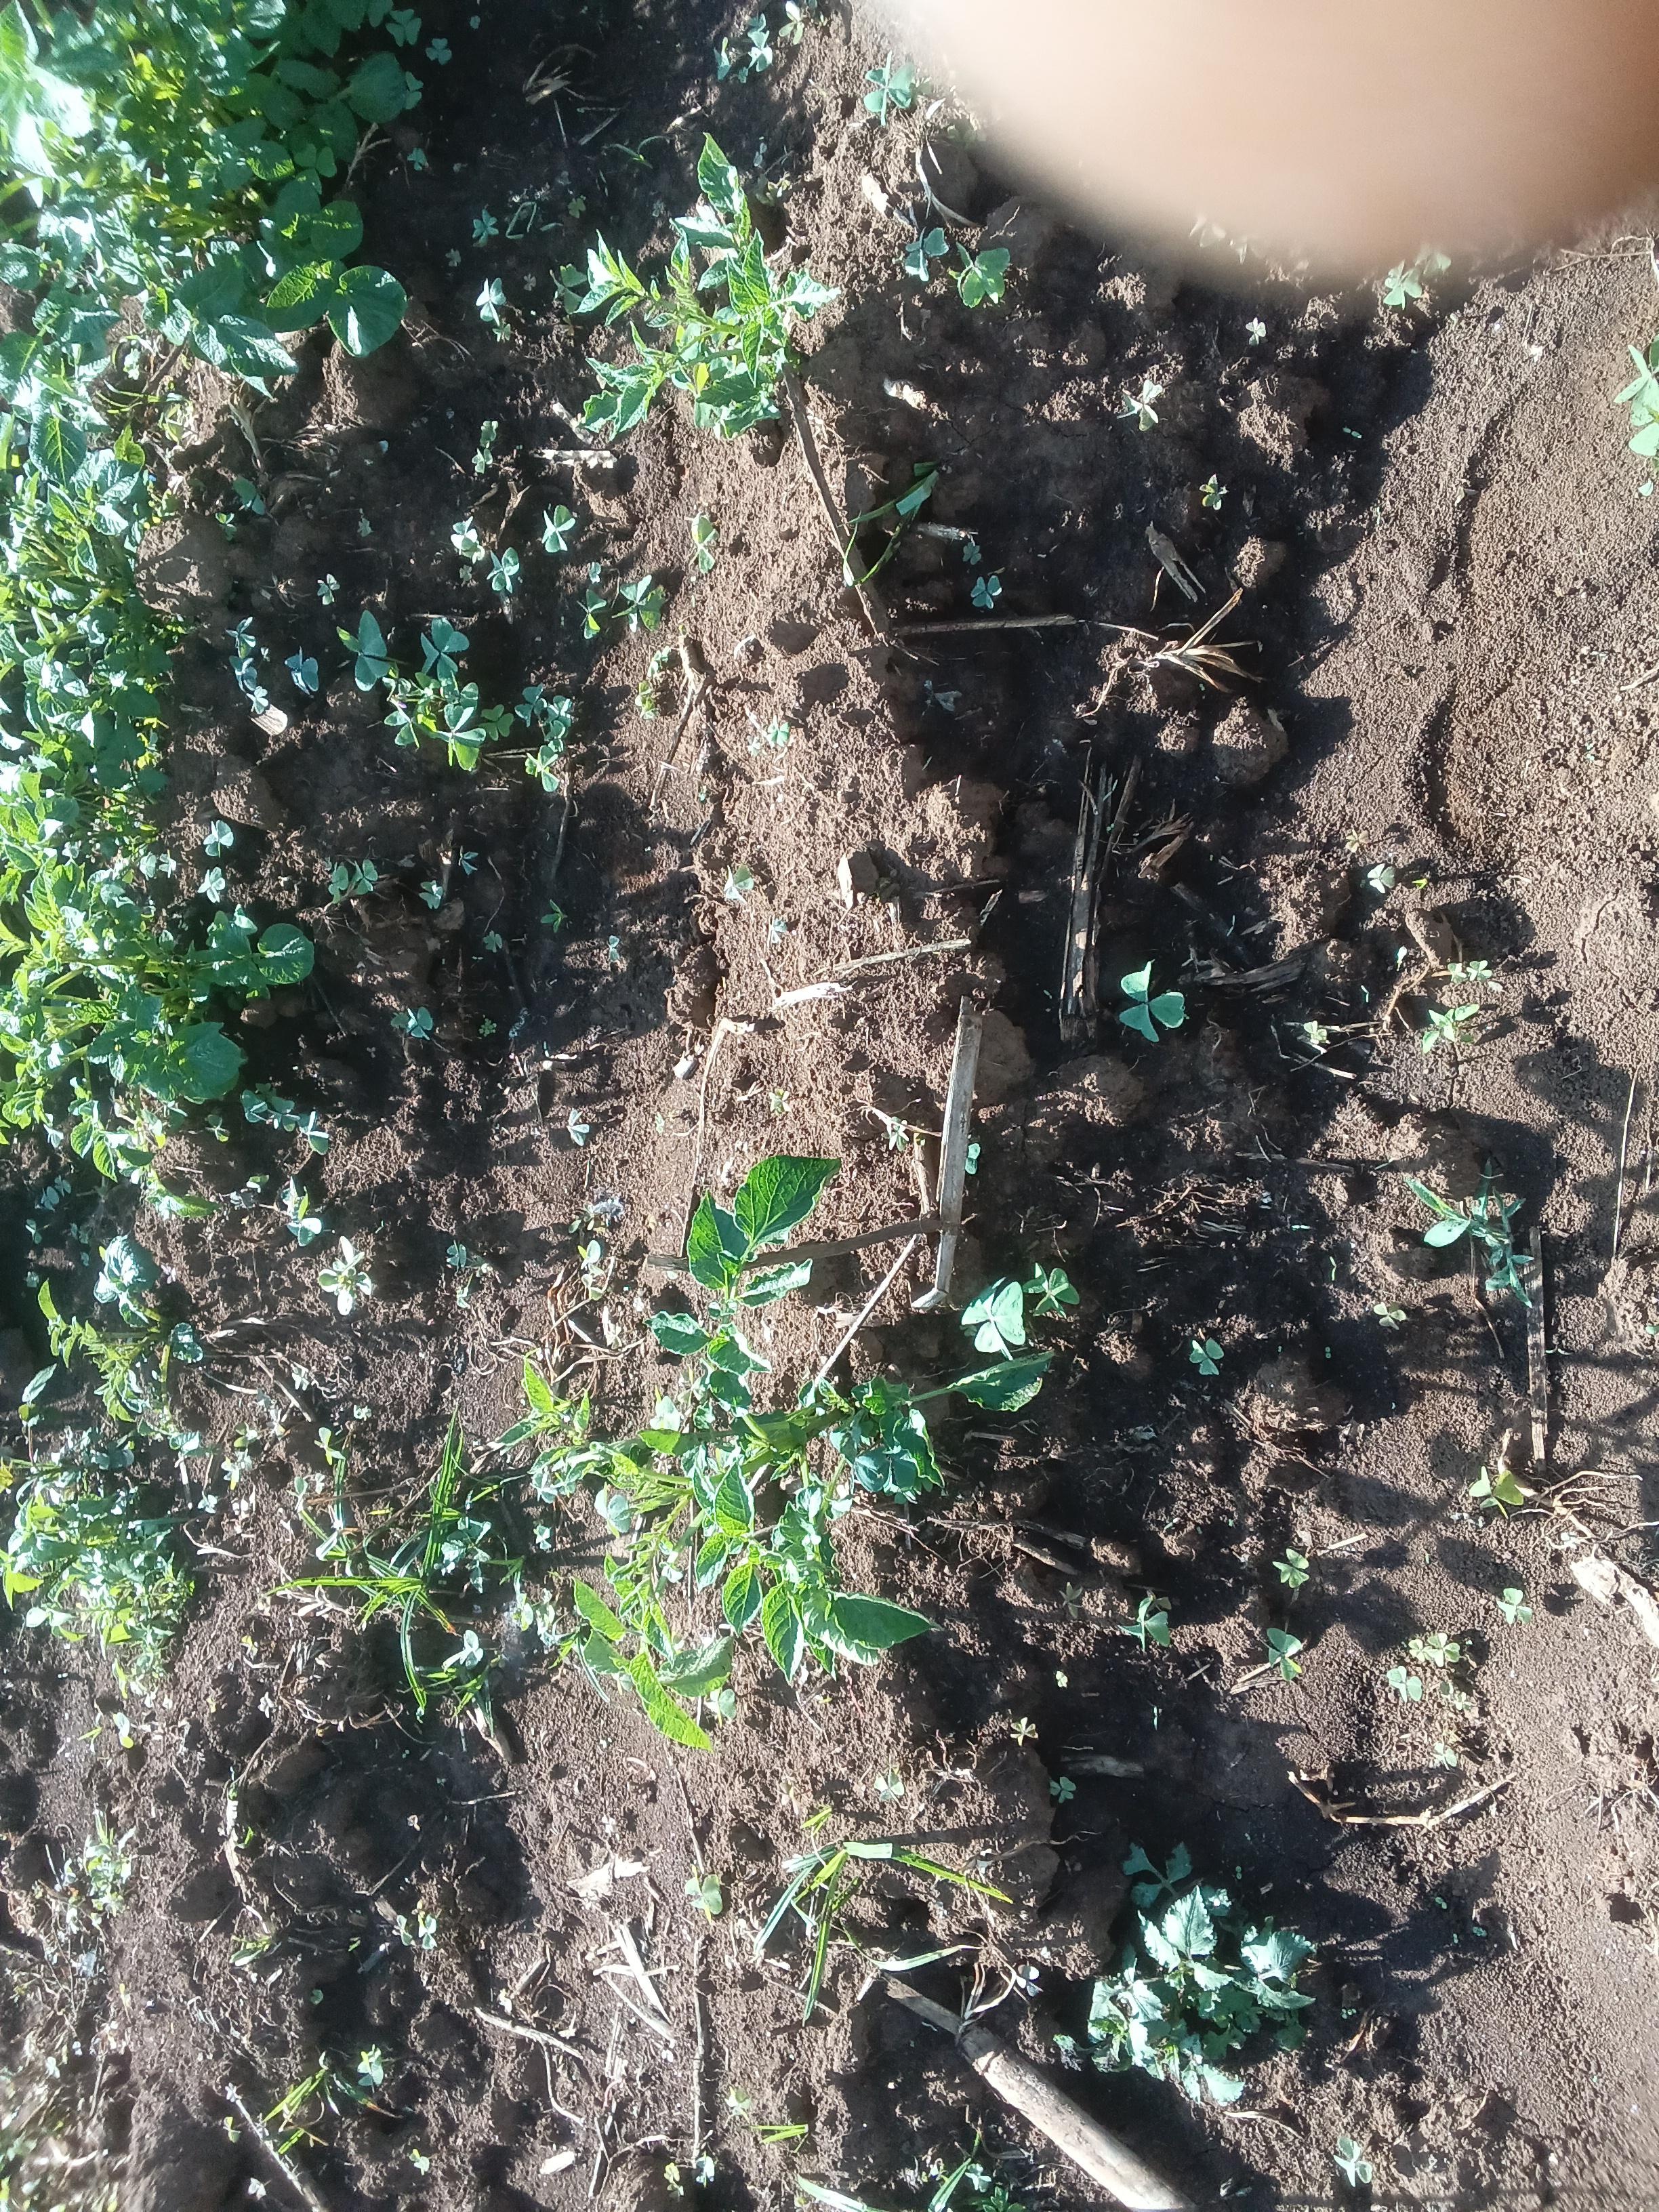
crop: potato
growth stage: vegetative
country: Kenya
